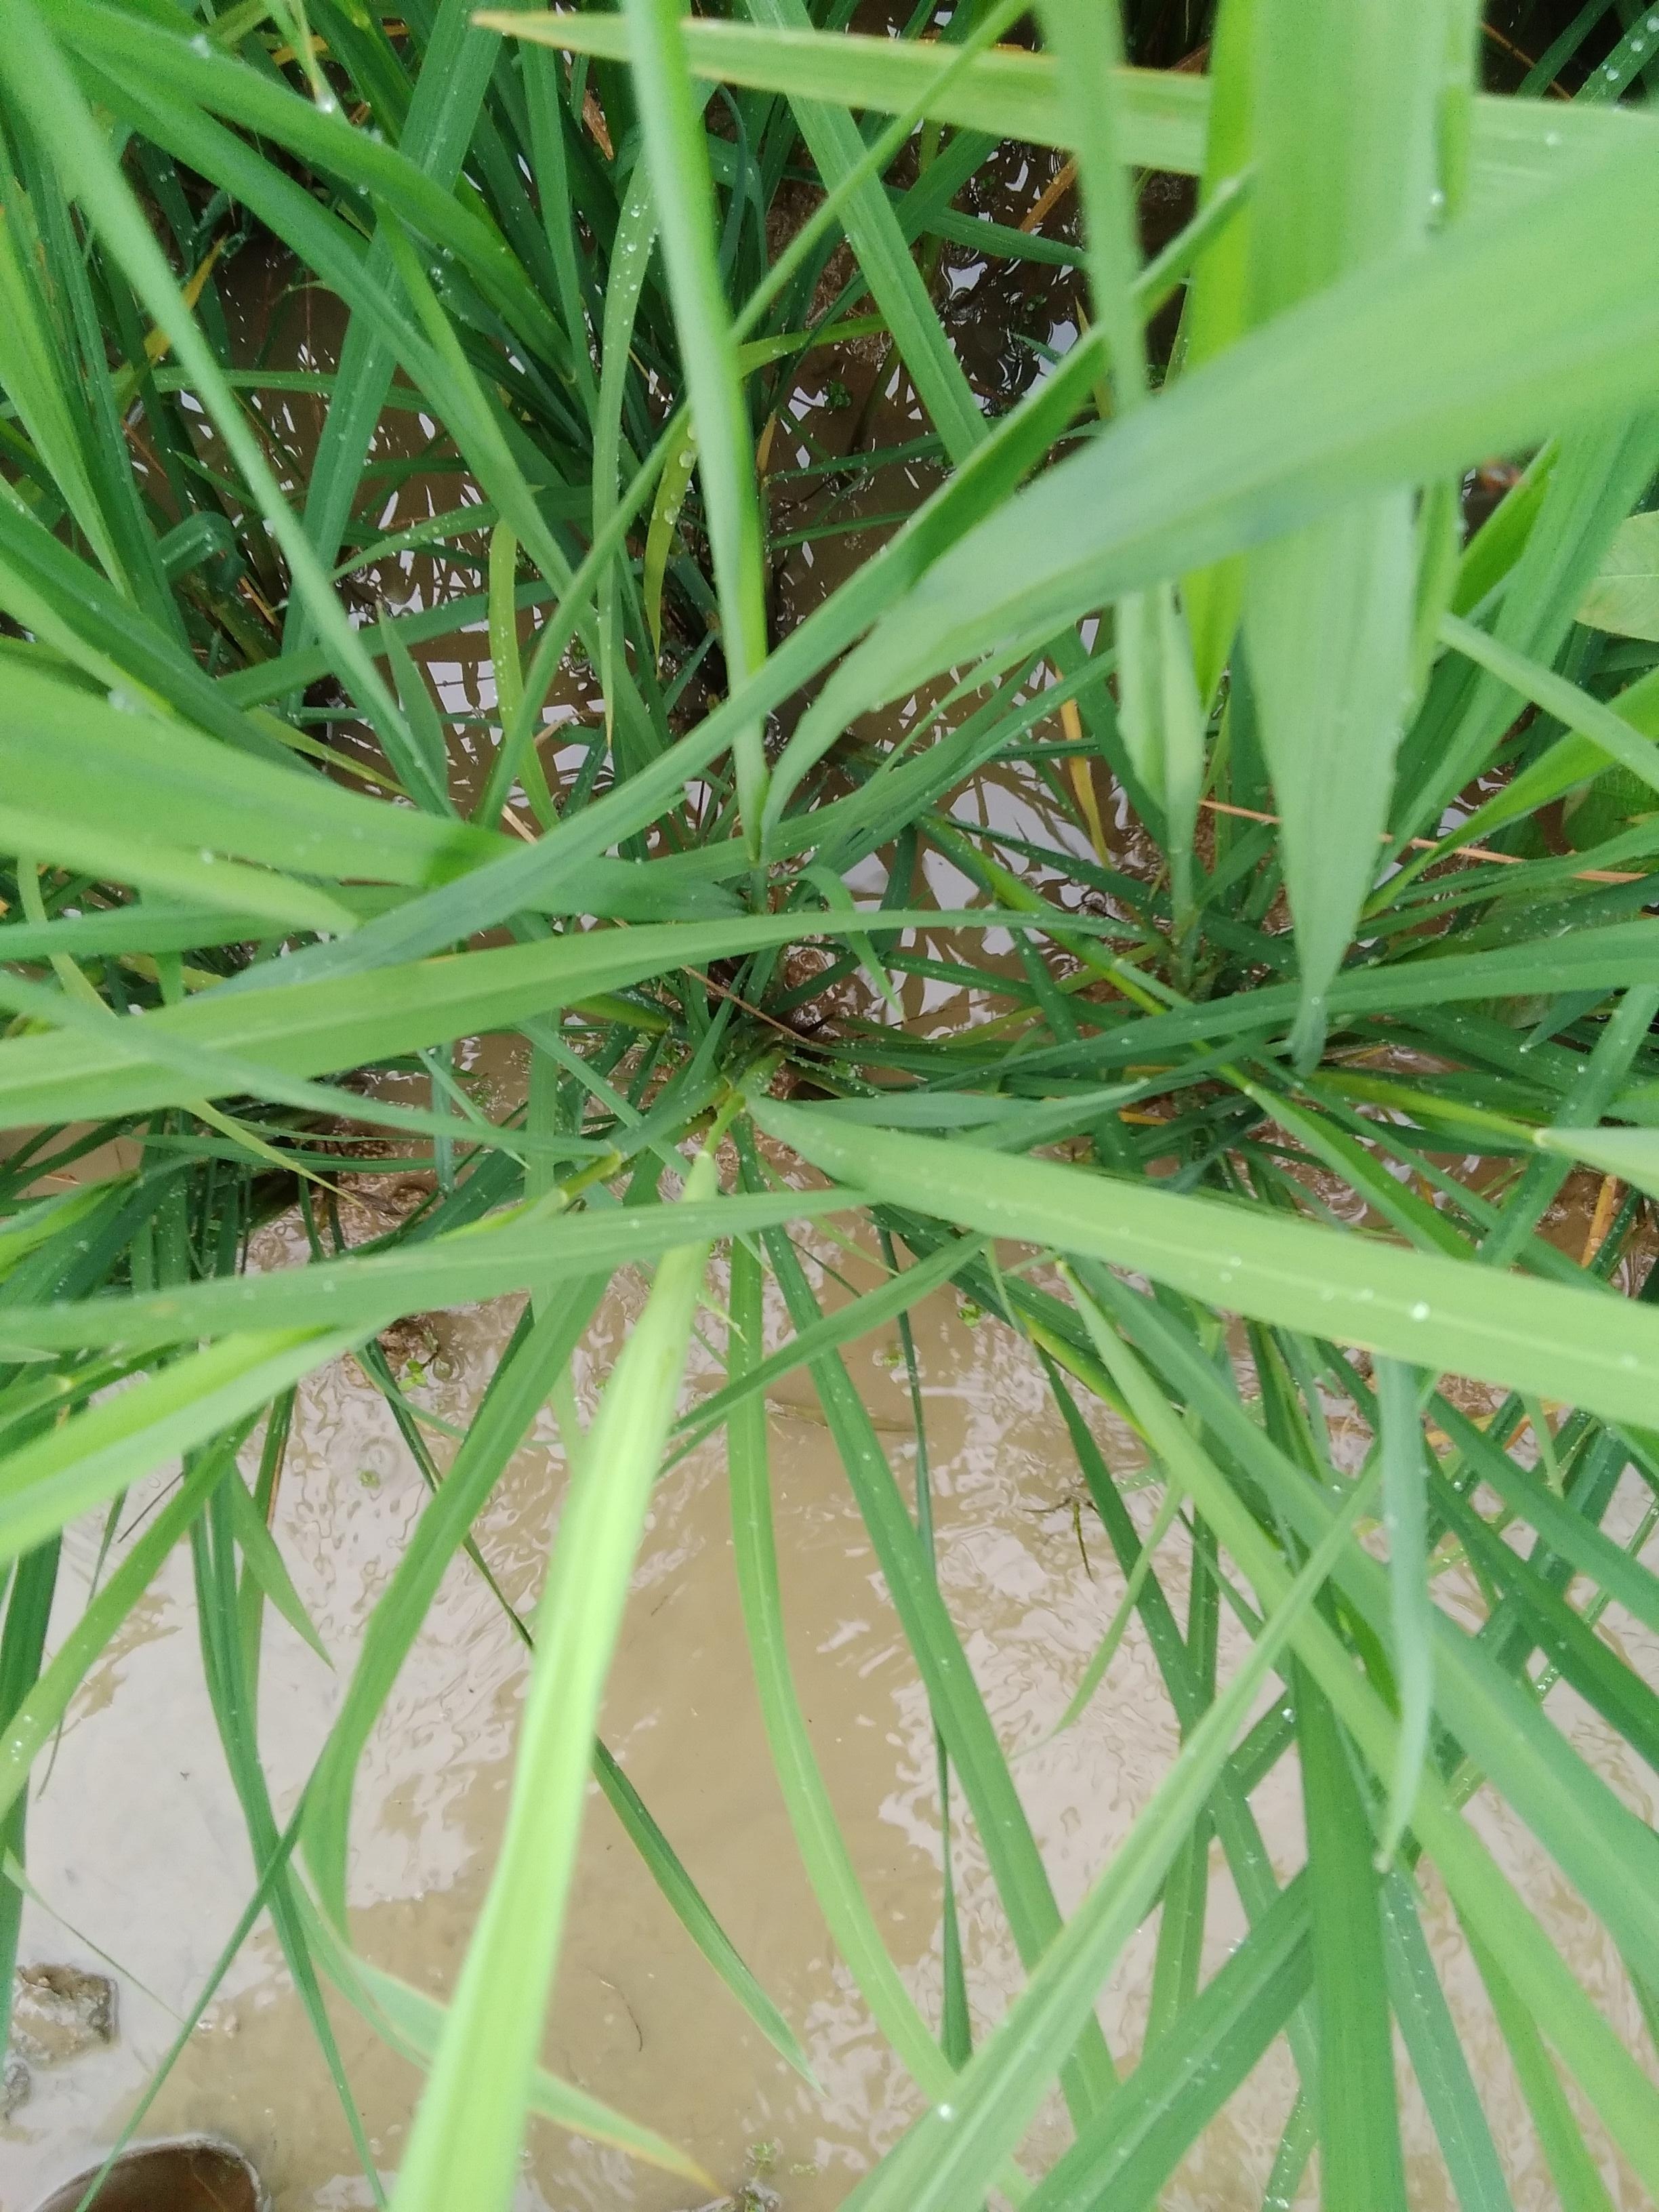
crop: rice
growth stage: booting
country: Nigeria
